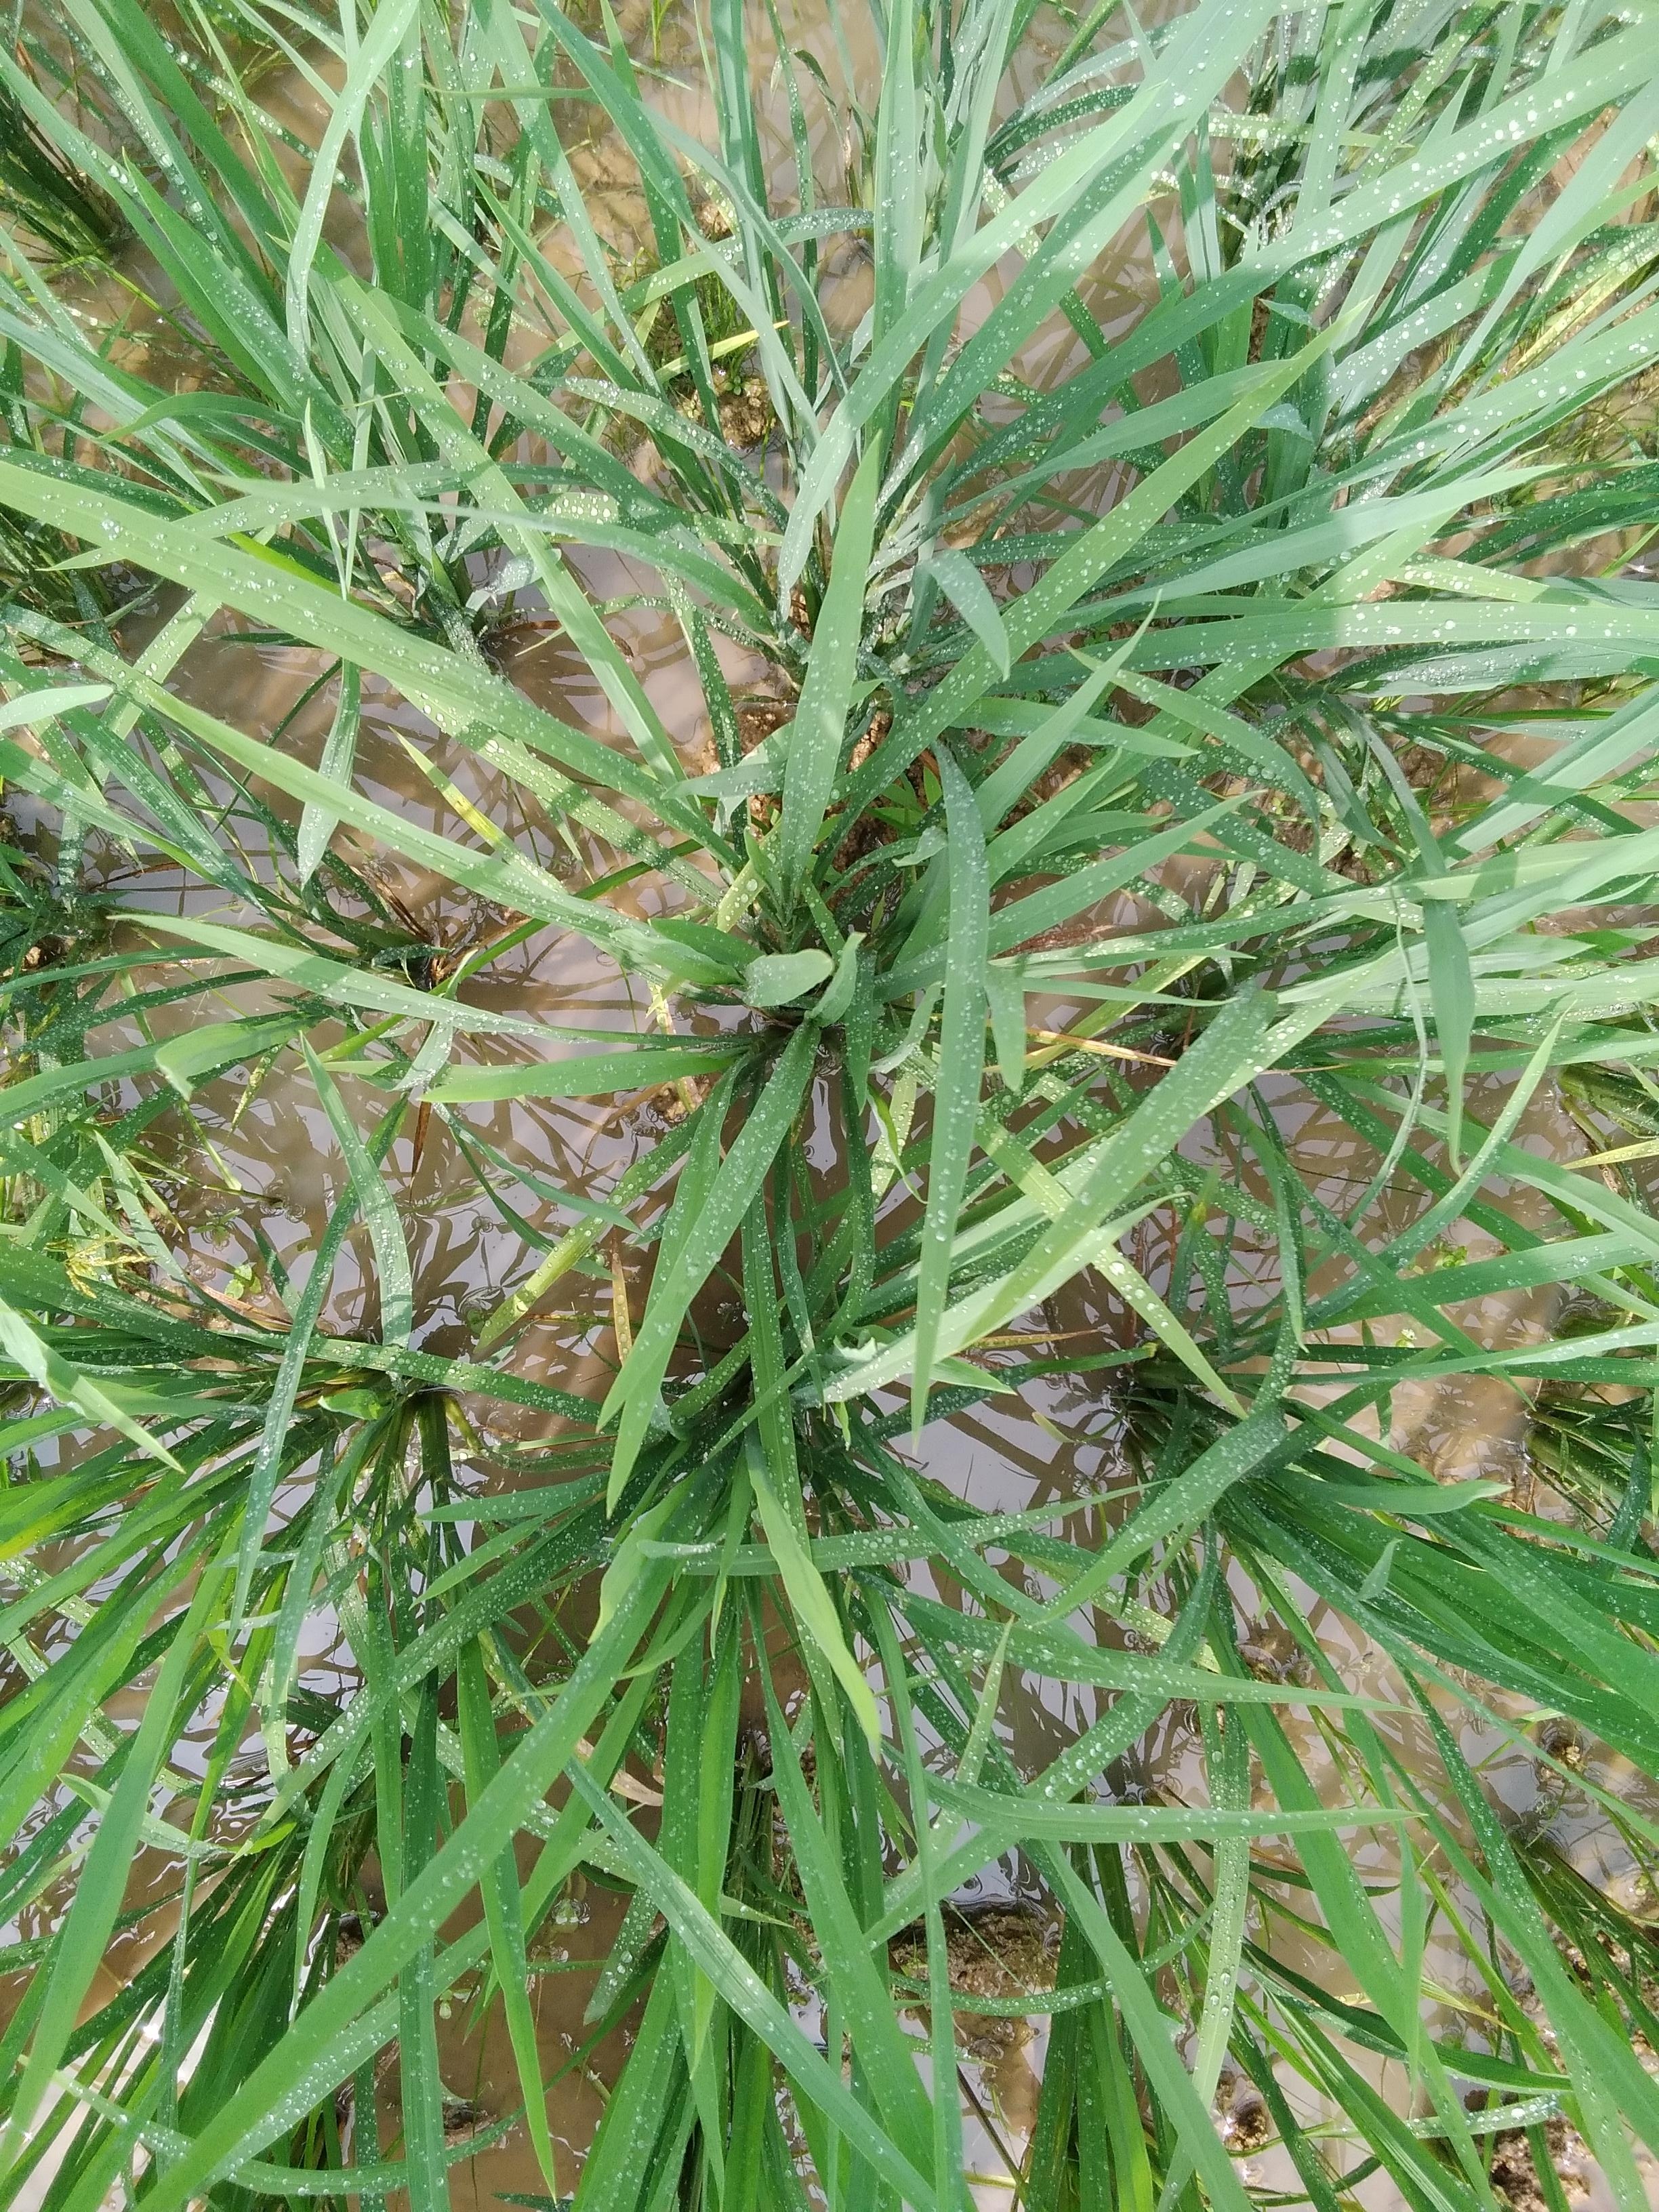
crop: rice
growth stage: vegetative
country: Nigeria
